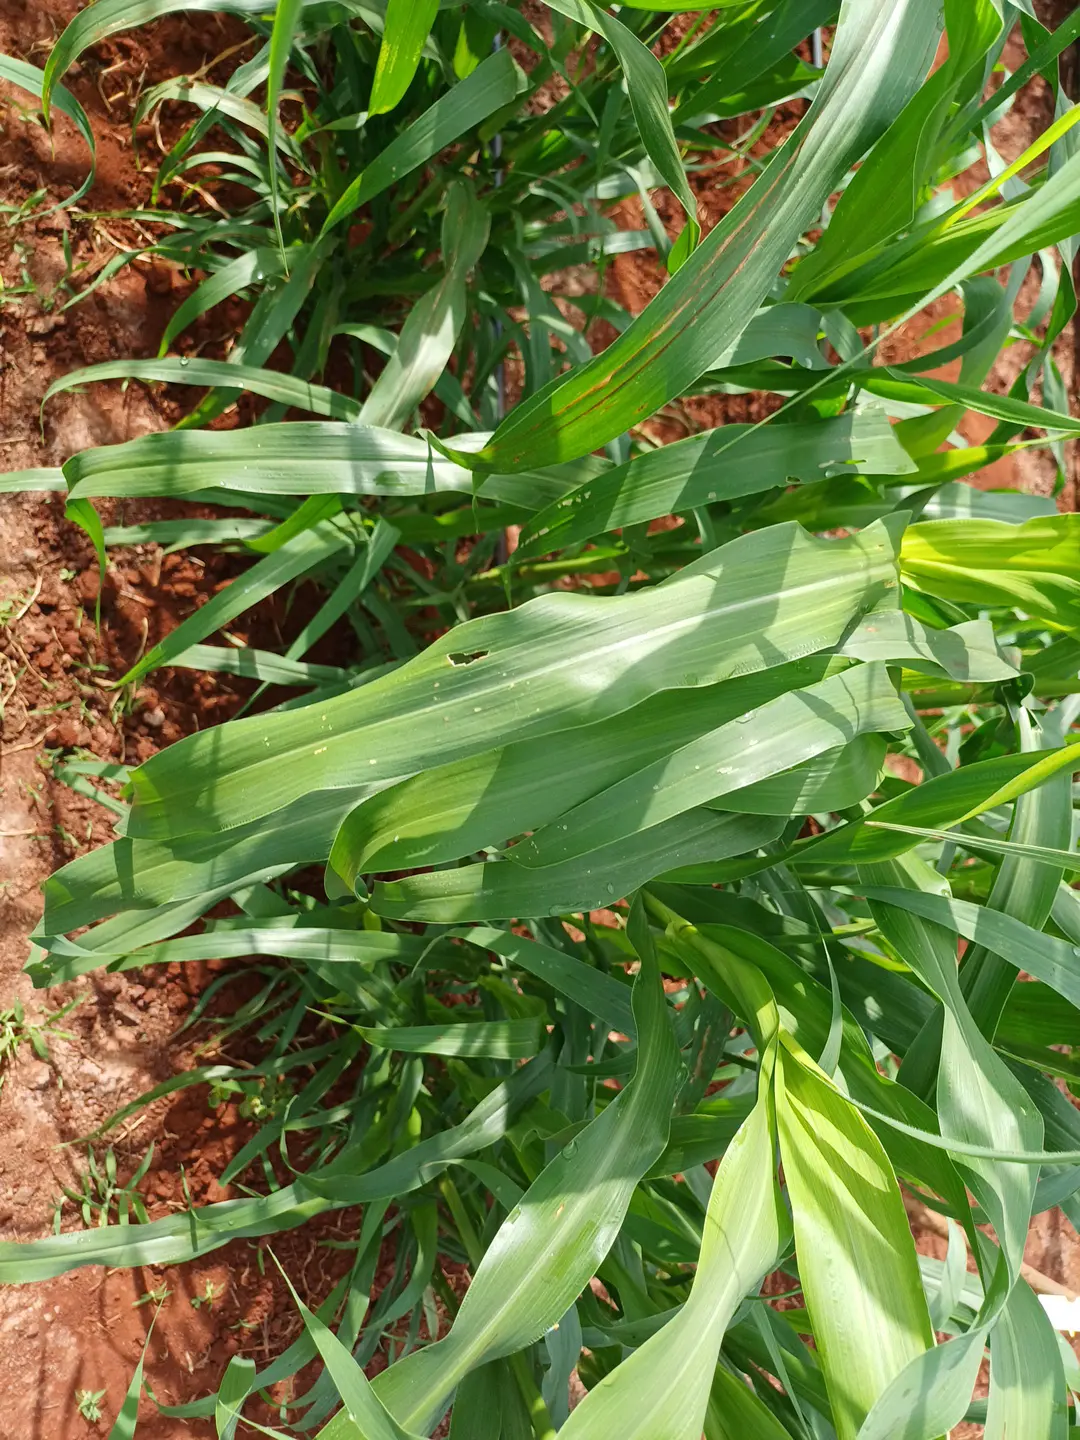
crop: pearl millet
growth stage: flowering
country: Kenya
